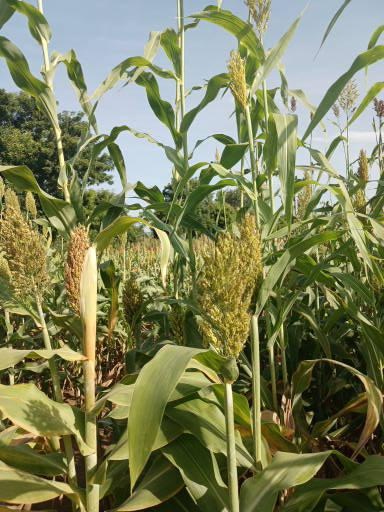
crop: sorghum
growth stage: filling grain
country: Senegal
